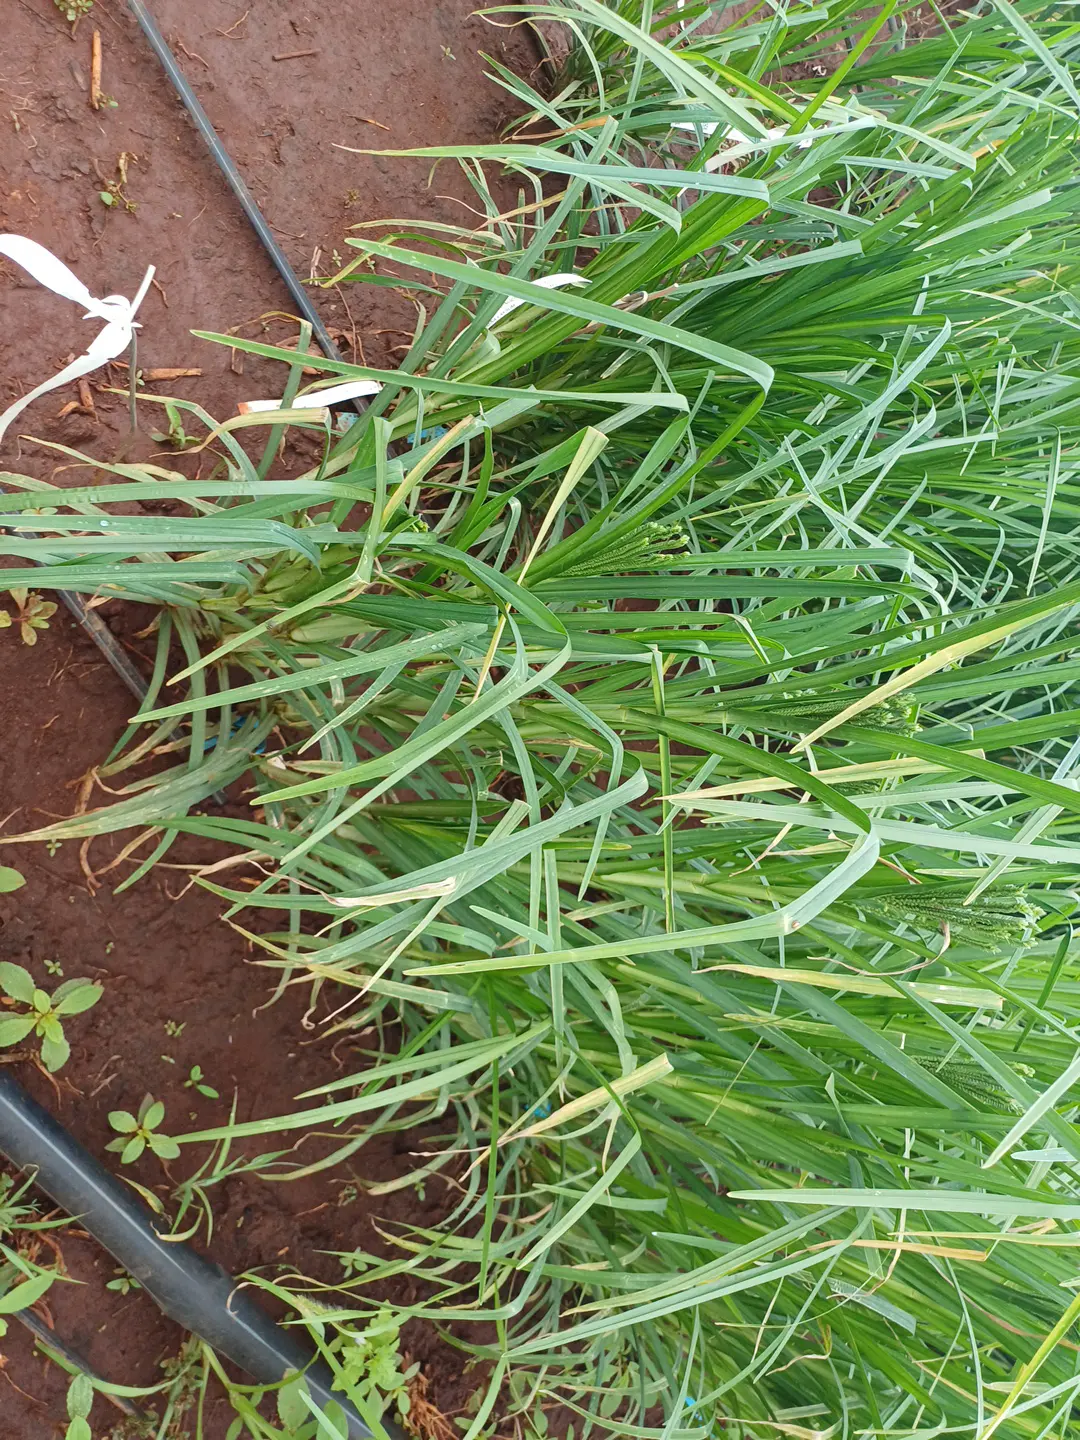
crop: finger millet
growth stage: vegetative
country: Kenya
